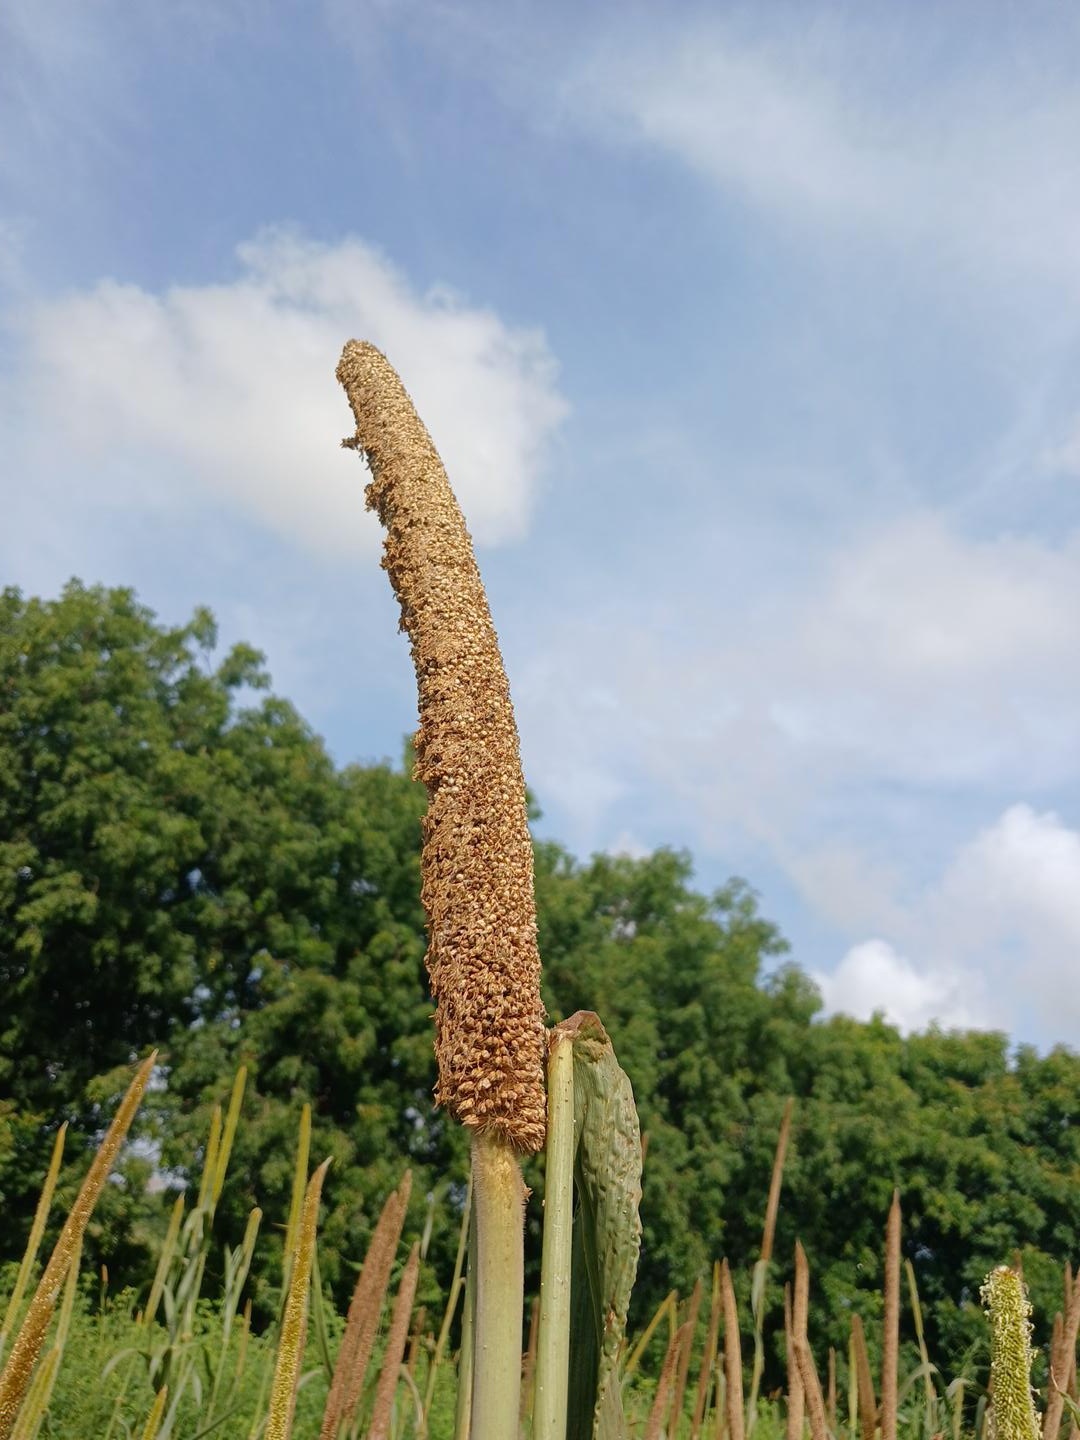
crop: pearl millet
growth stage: maturity
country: Senegal
